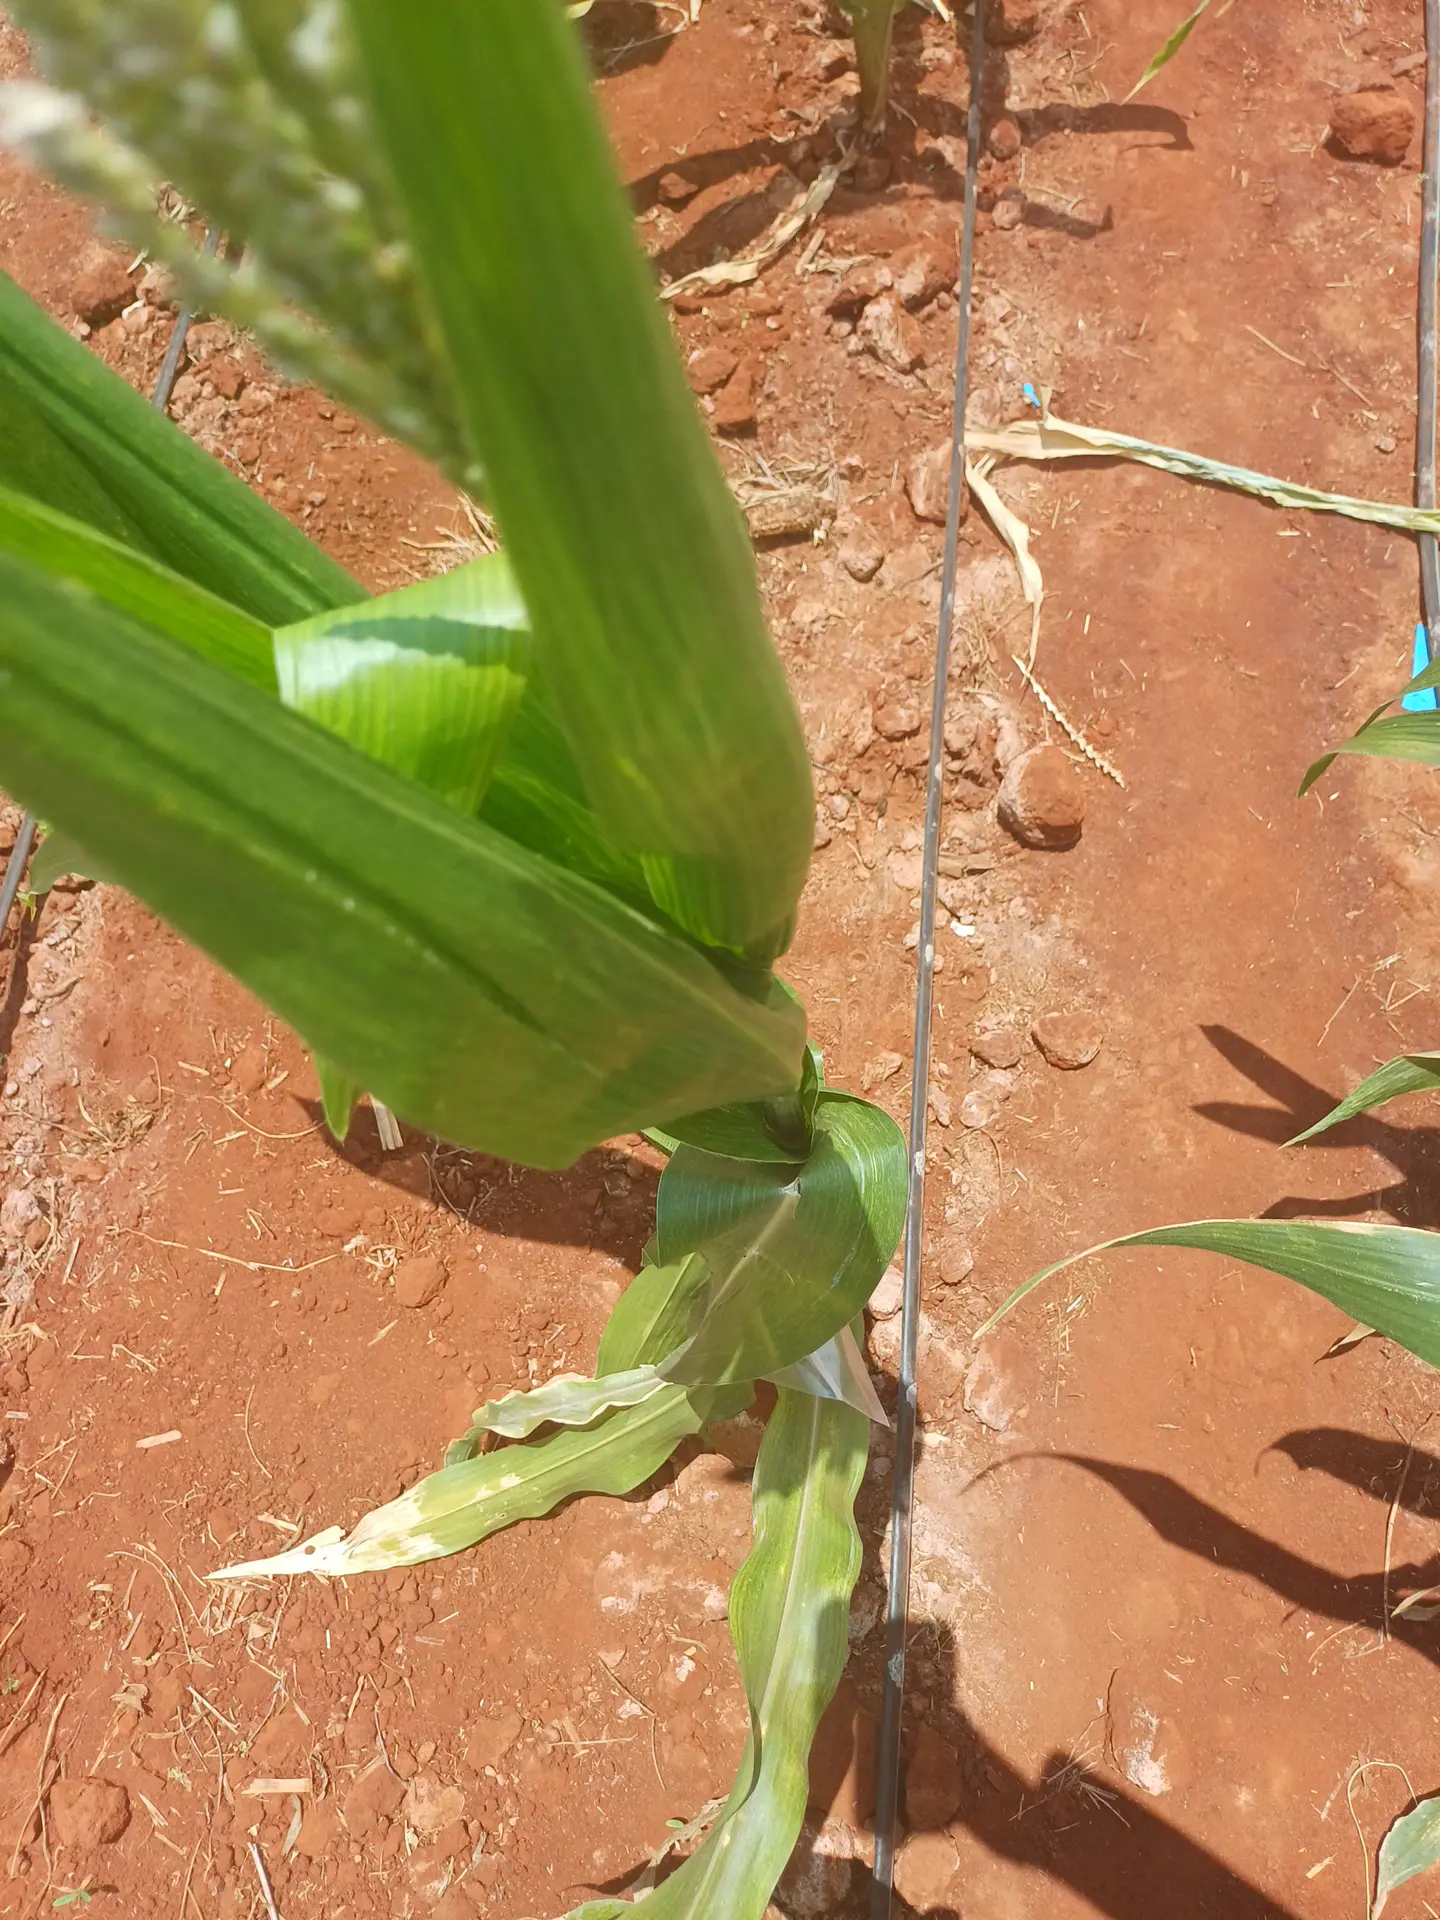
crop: maize
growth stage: flowering
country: Kenya
